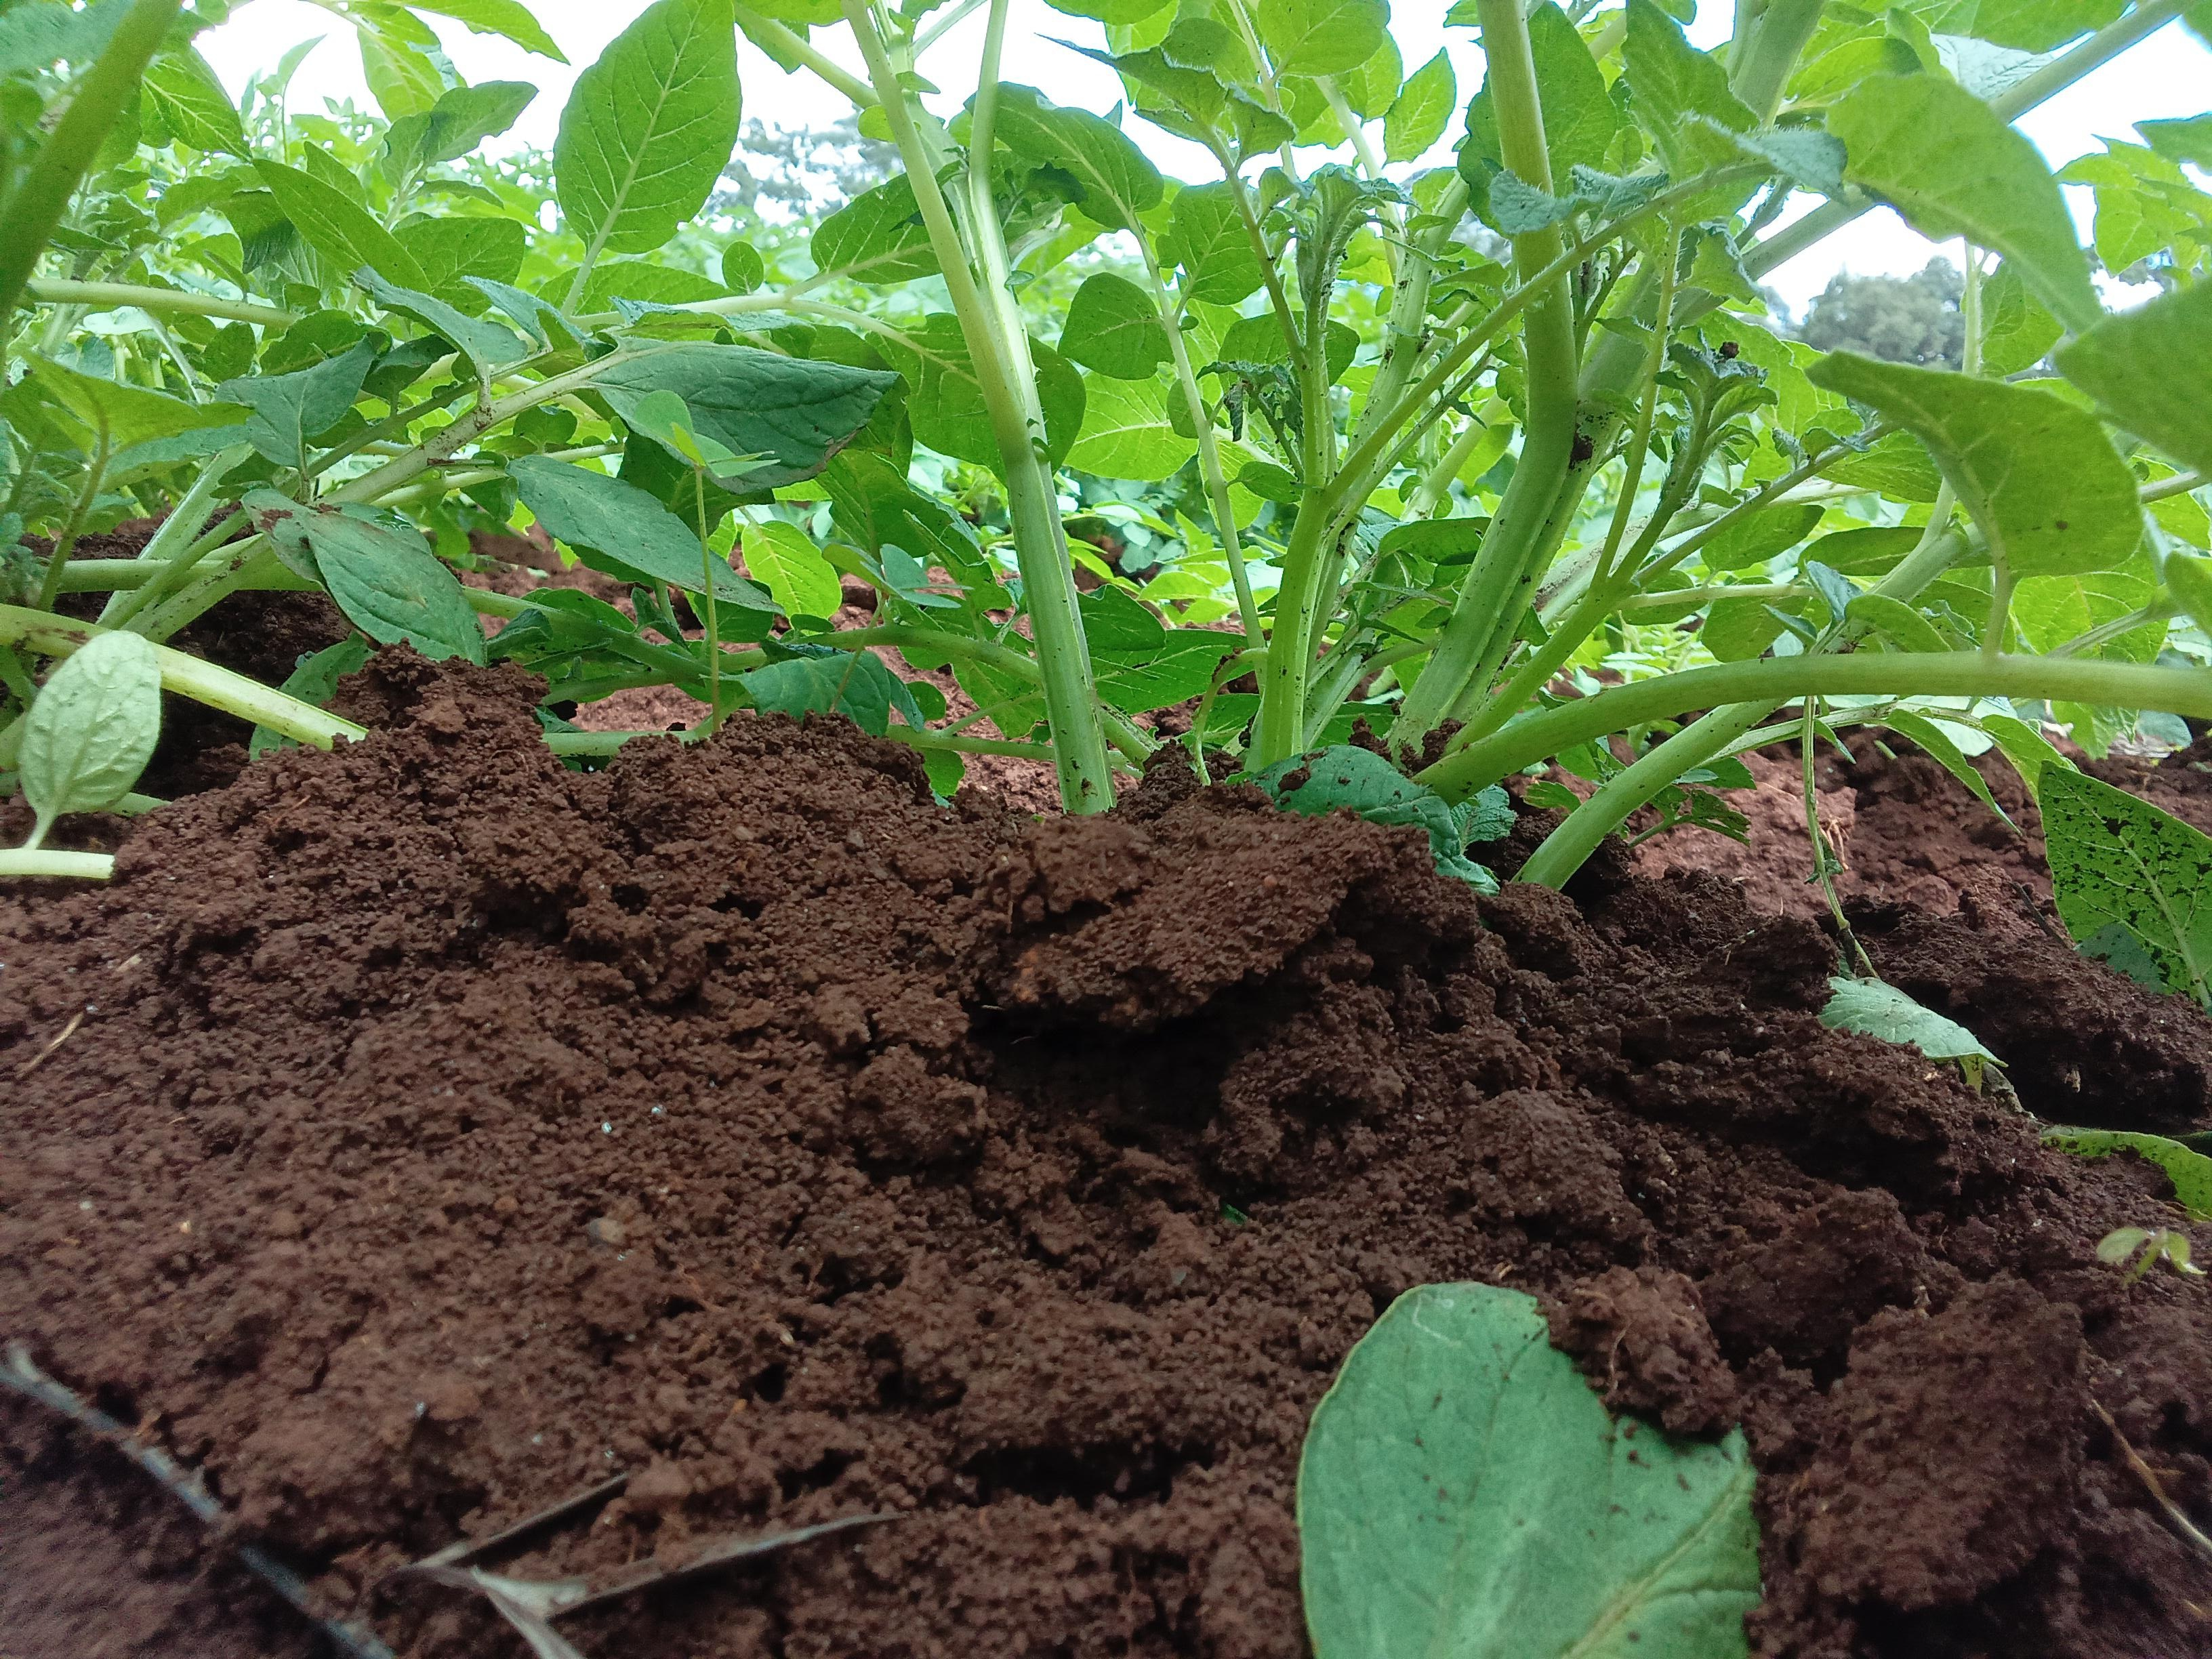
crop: potato
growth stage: emergence
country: Kenya
